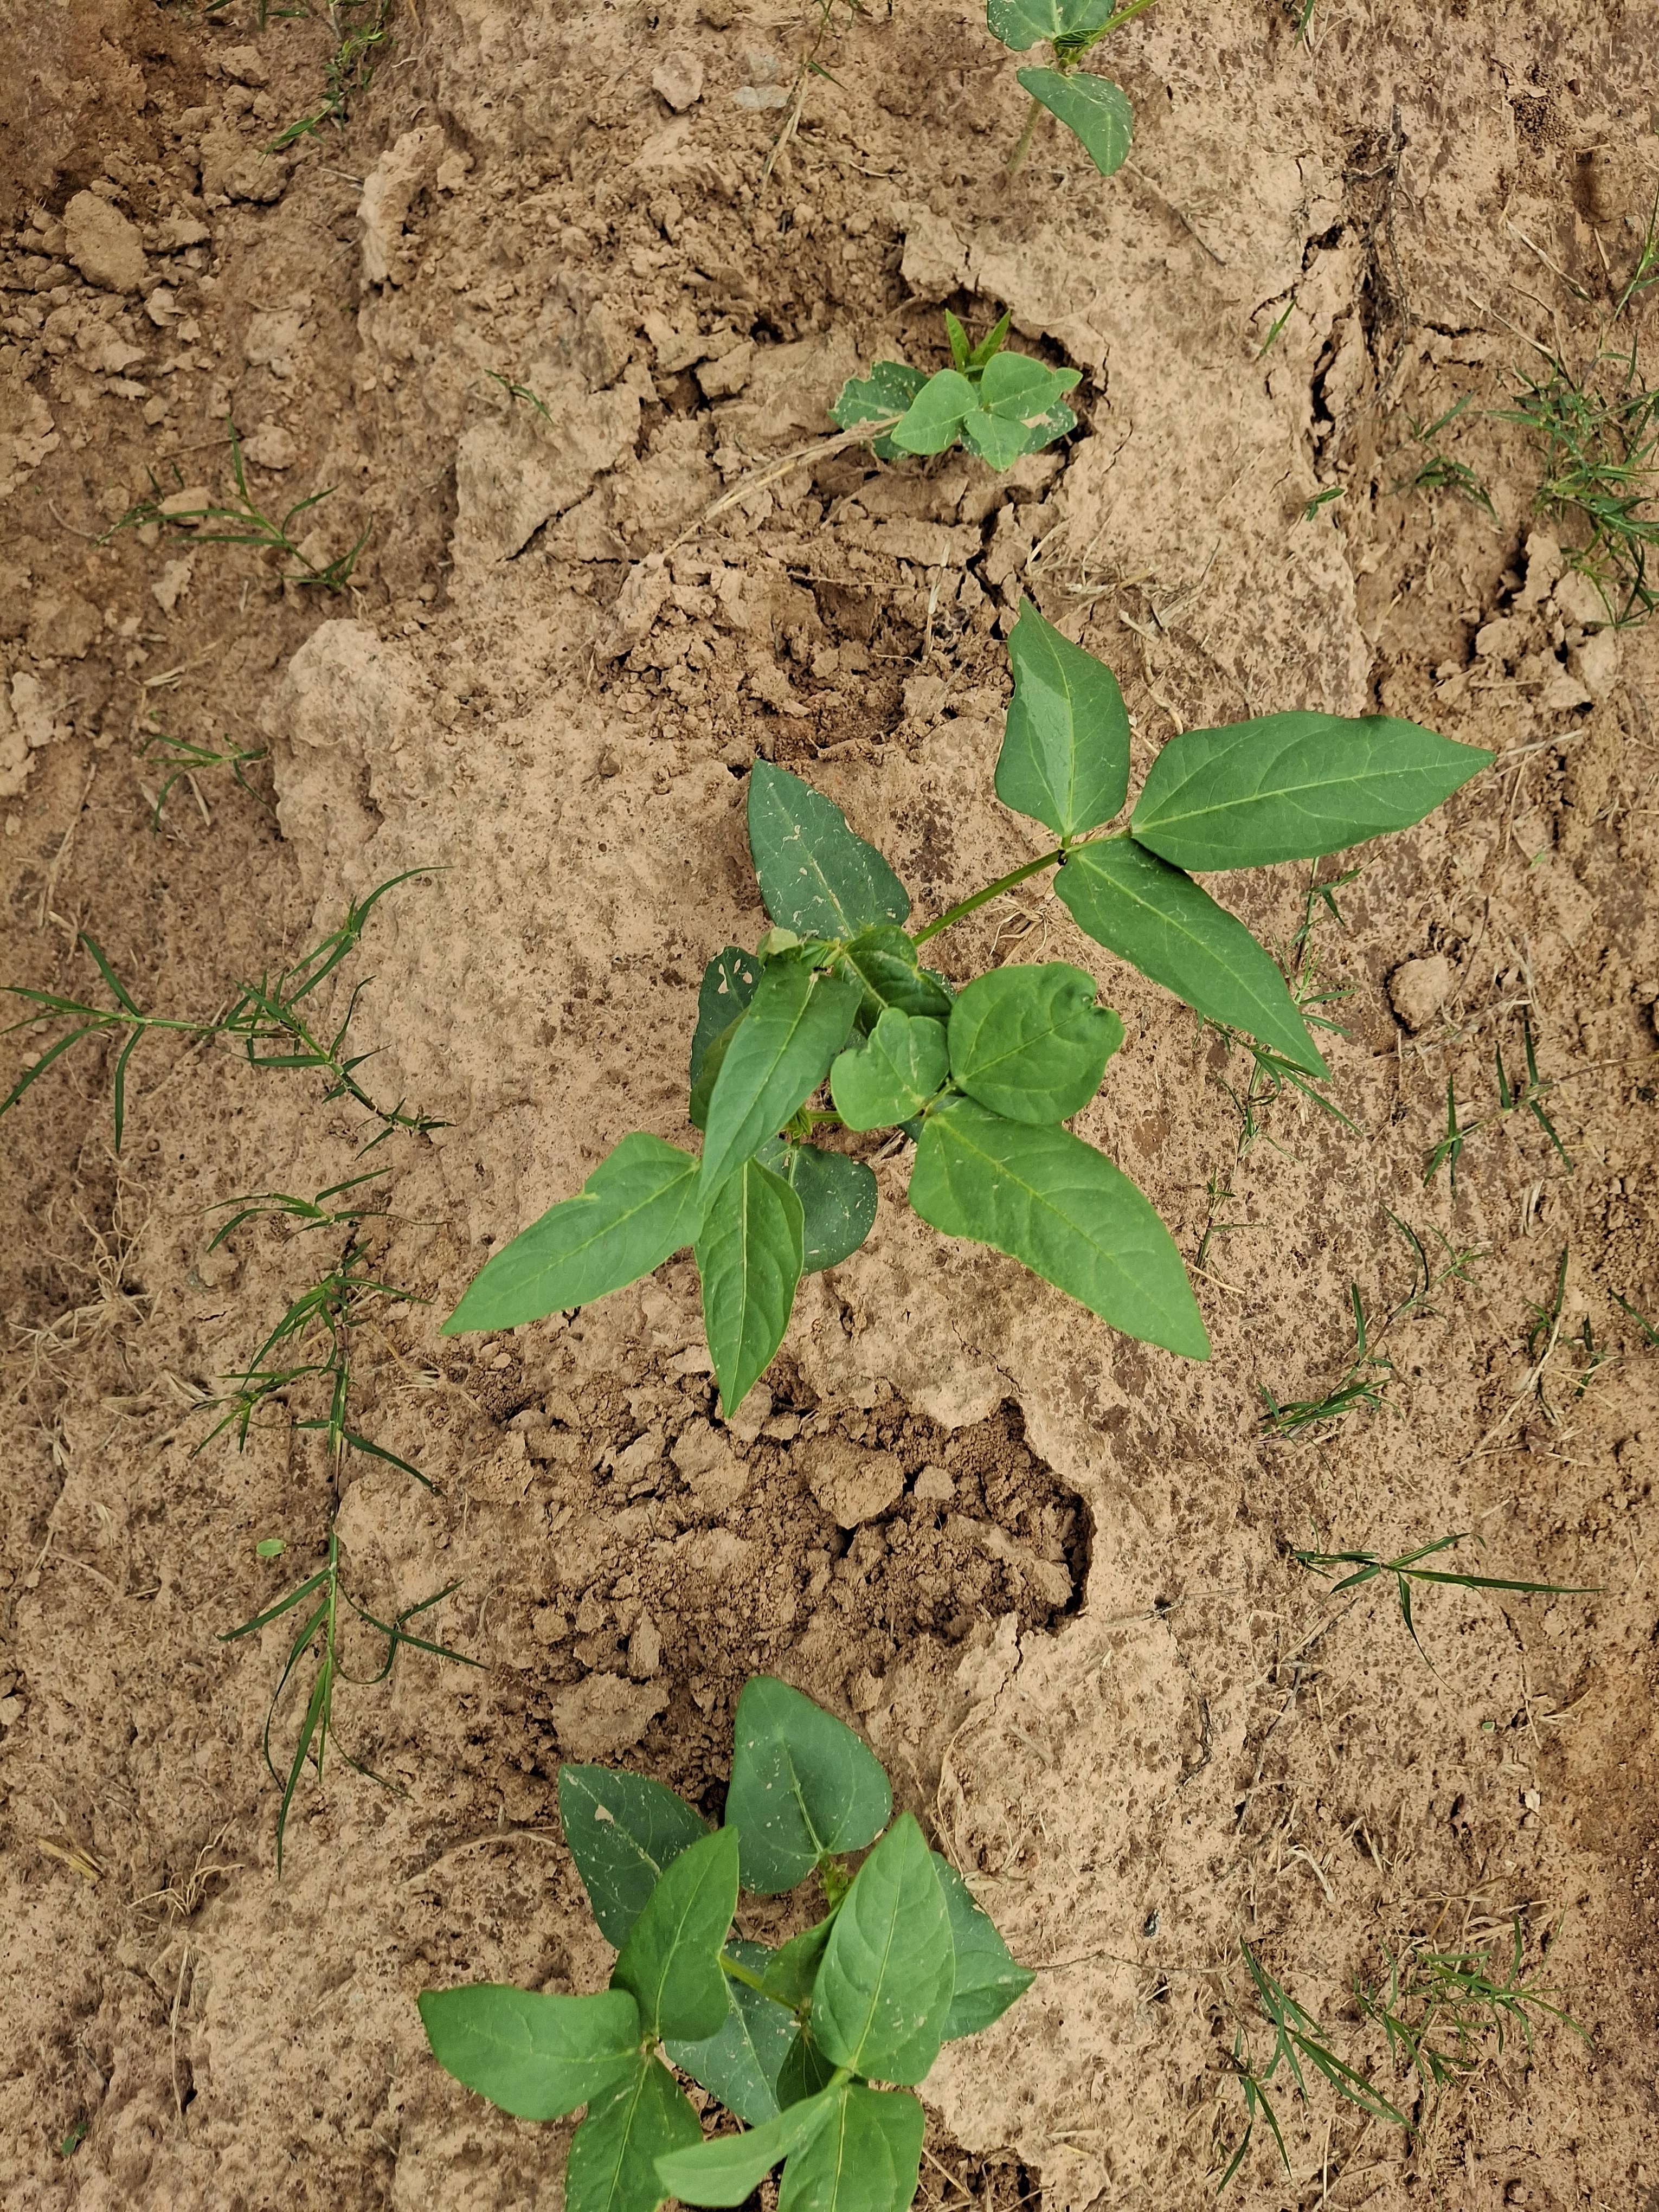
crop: cowpea
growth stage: emergence
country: Nigeria
